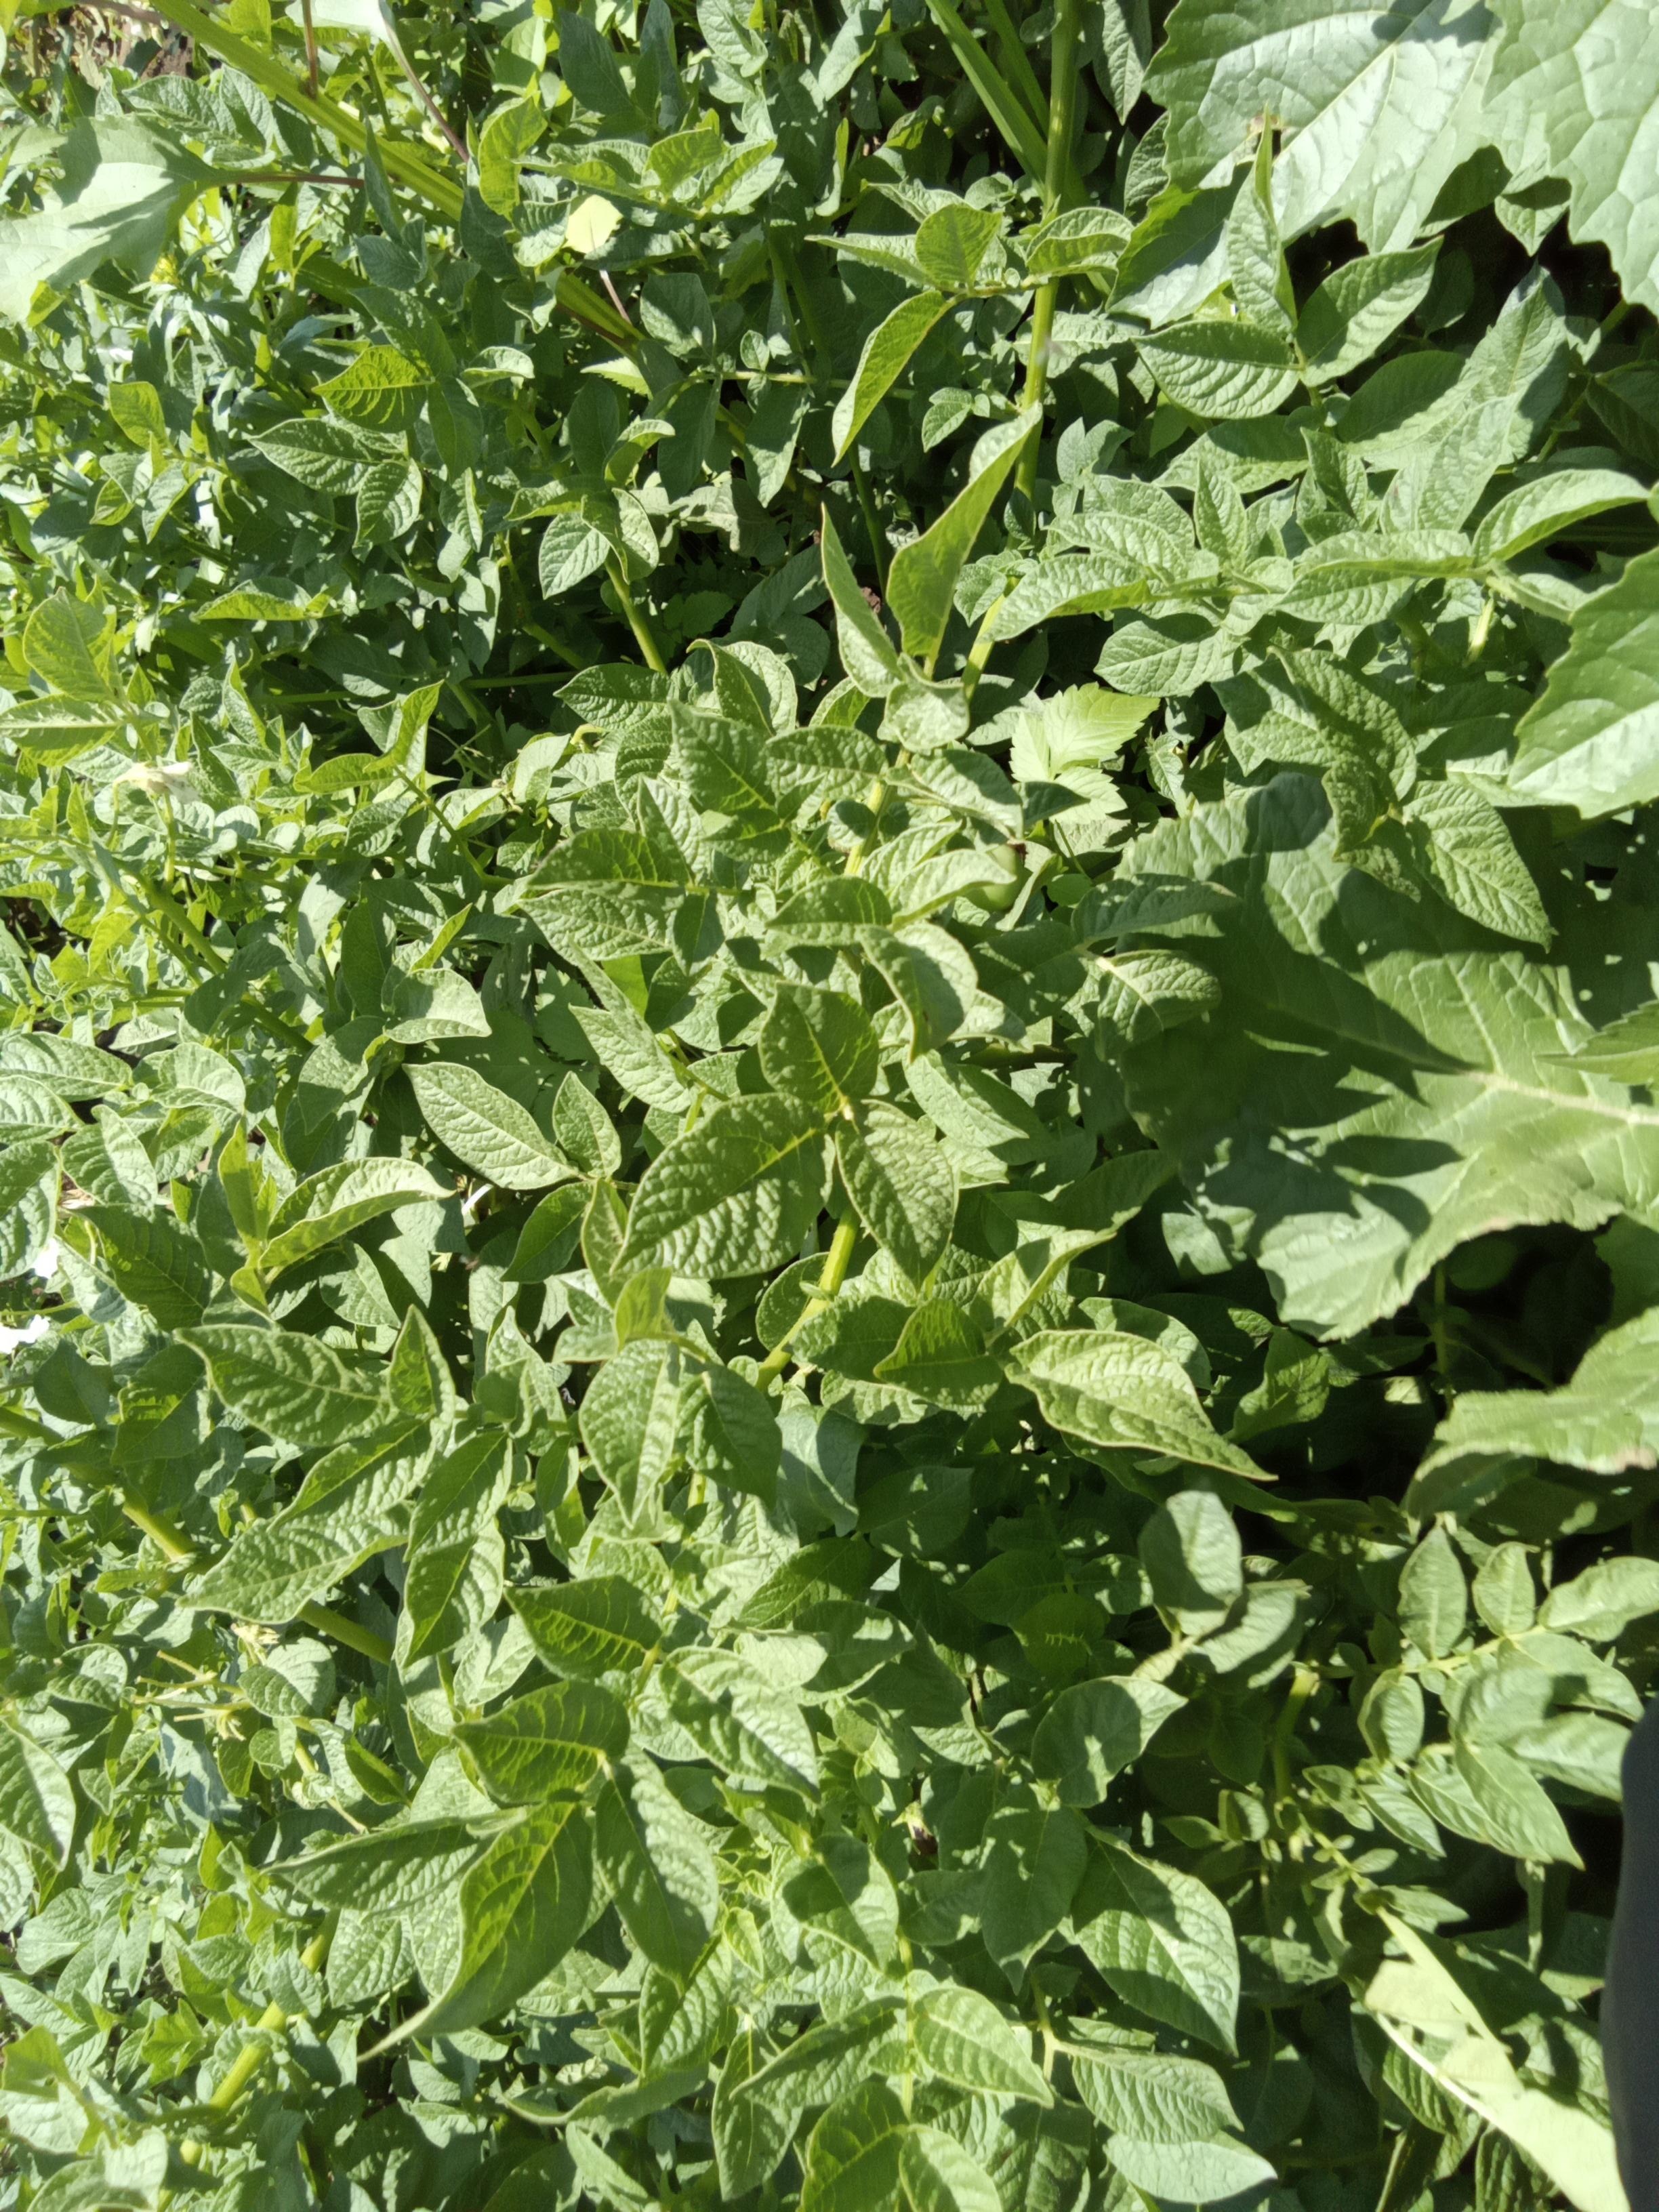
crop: potato
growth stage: flowering
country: Kenya
